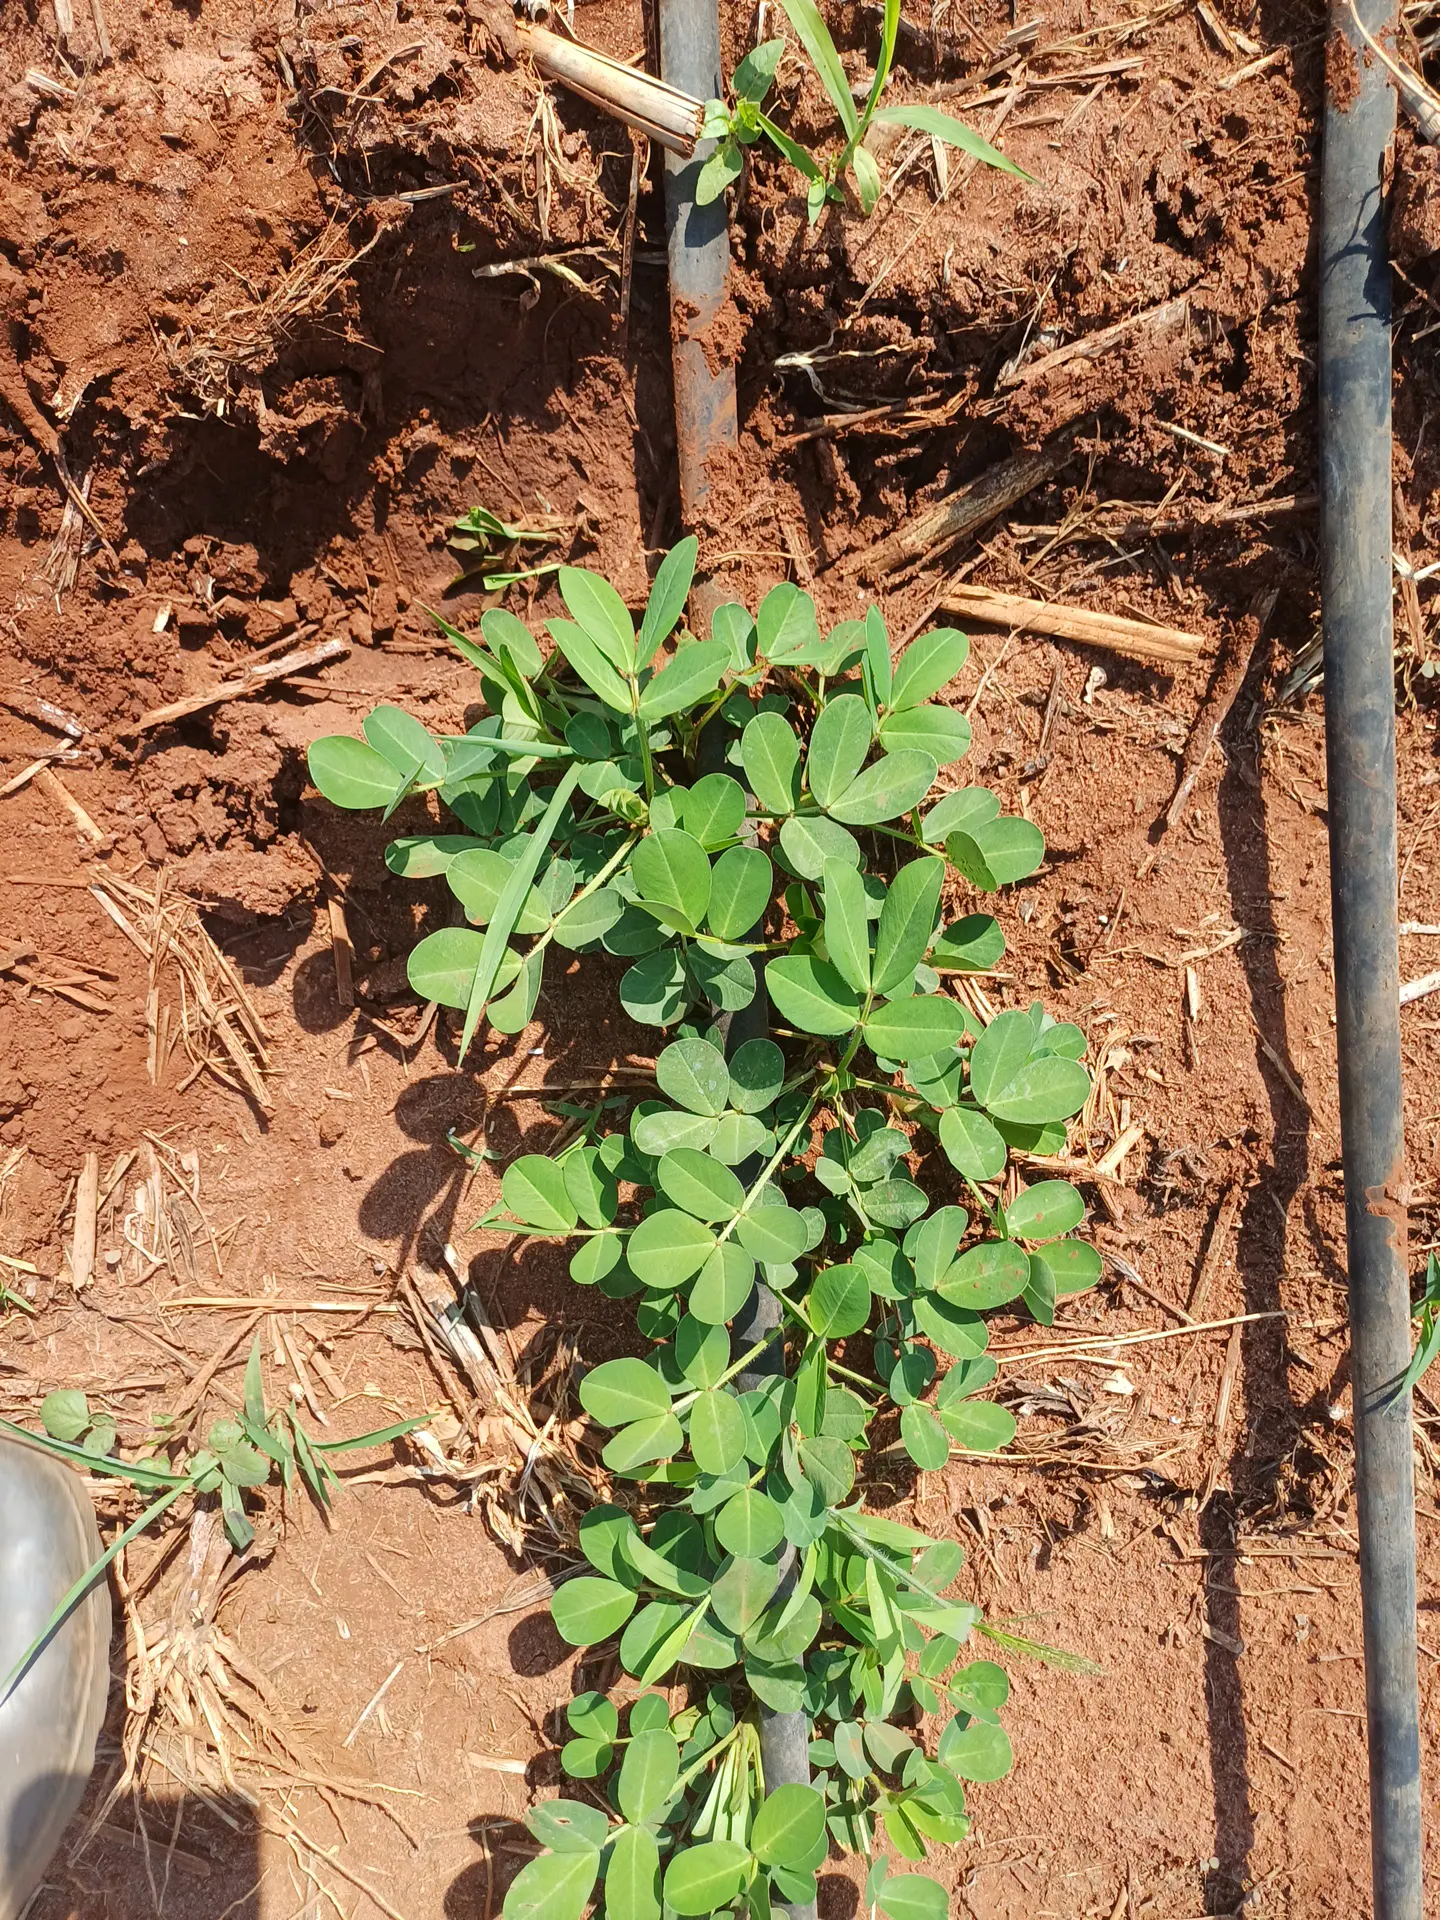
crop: groundnut
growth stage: vegetative
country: Kenya
